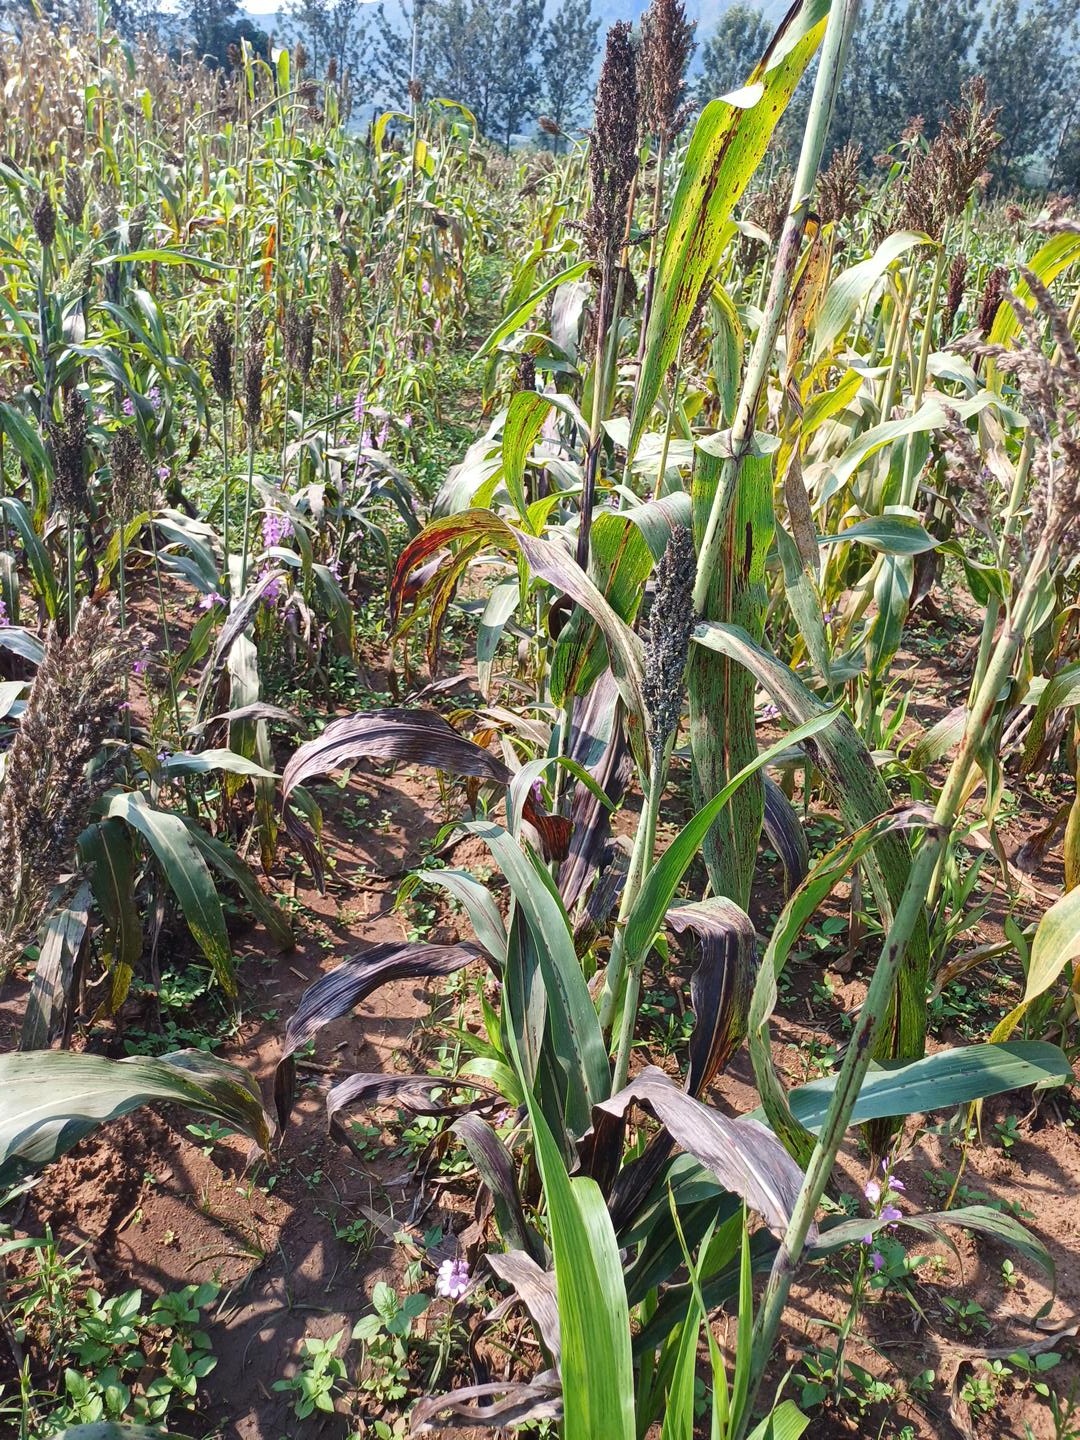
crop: sorghum
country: Kenya
